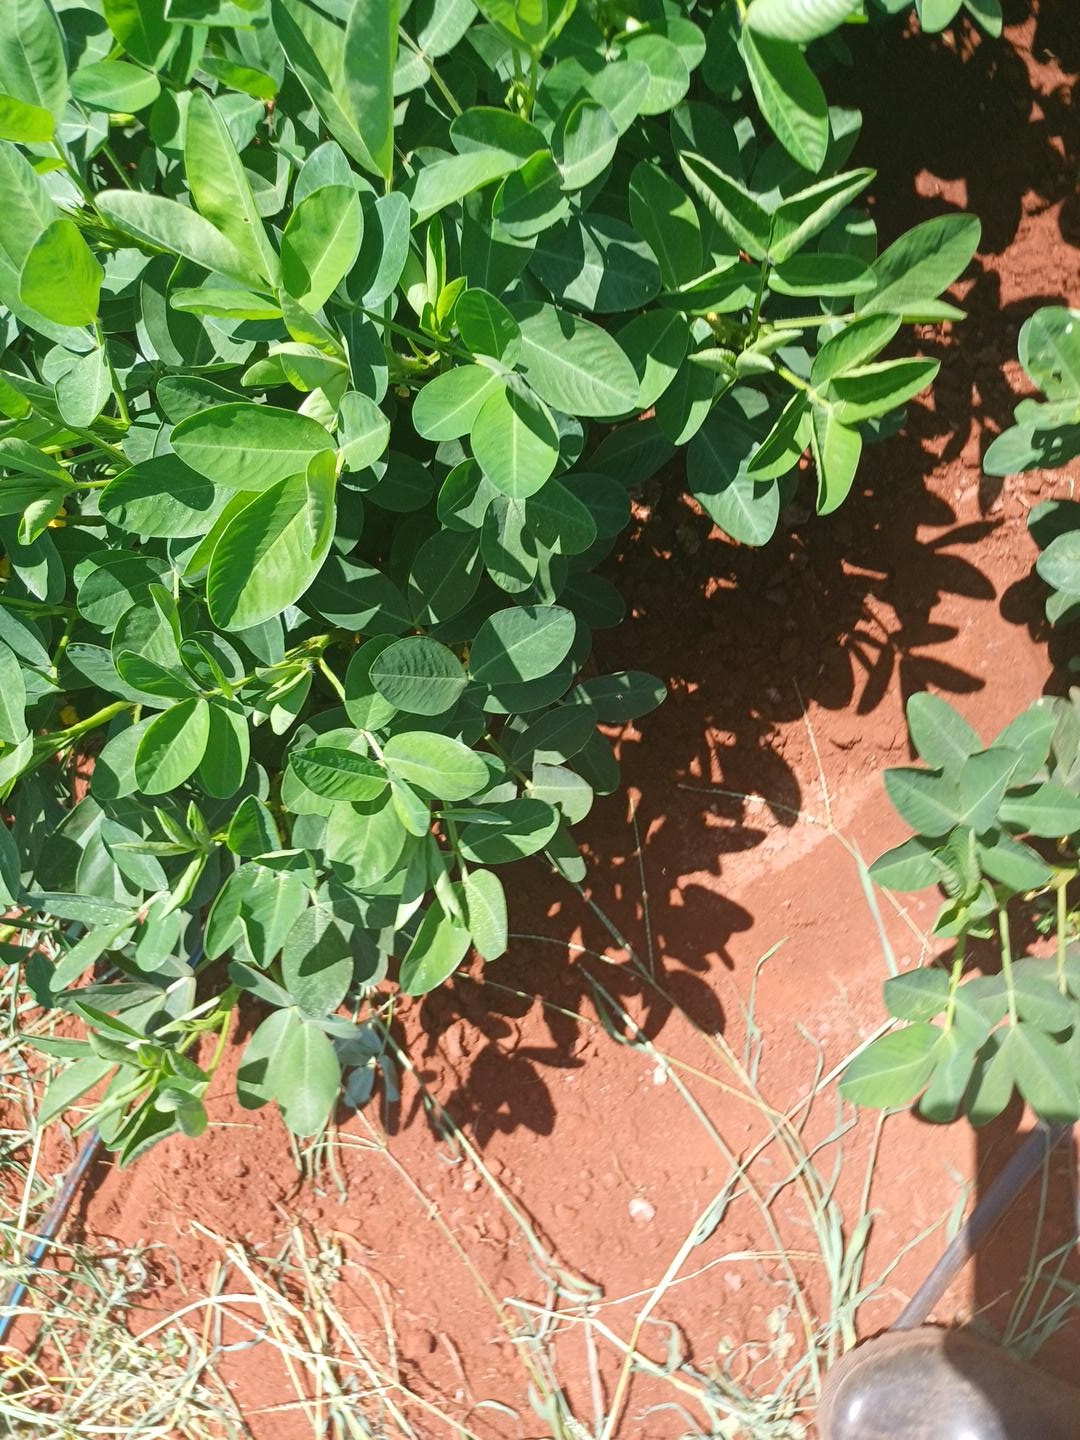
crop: groundnut
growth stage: flowering
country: Kenya
